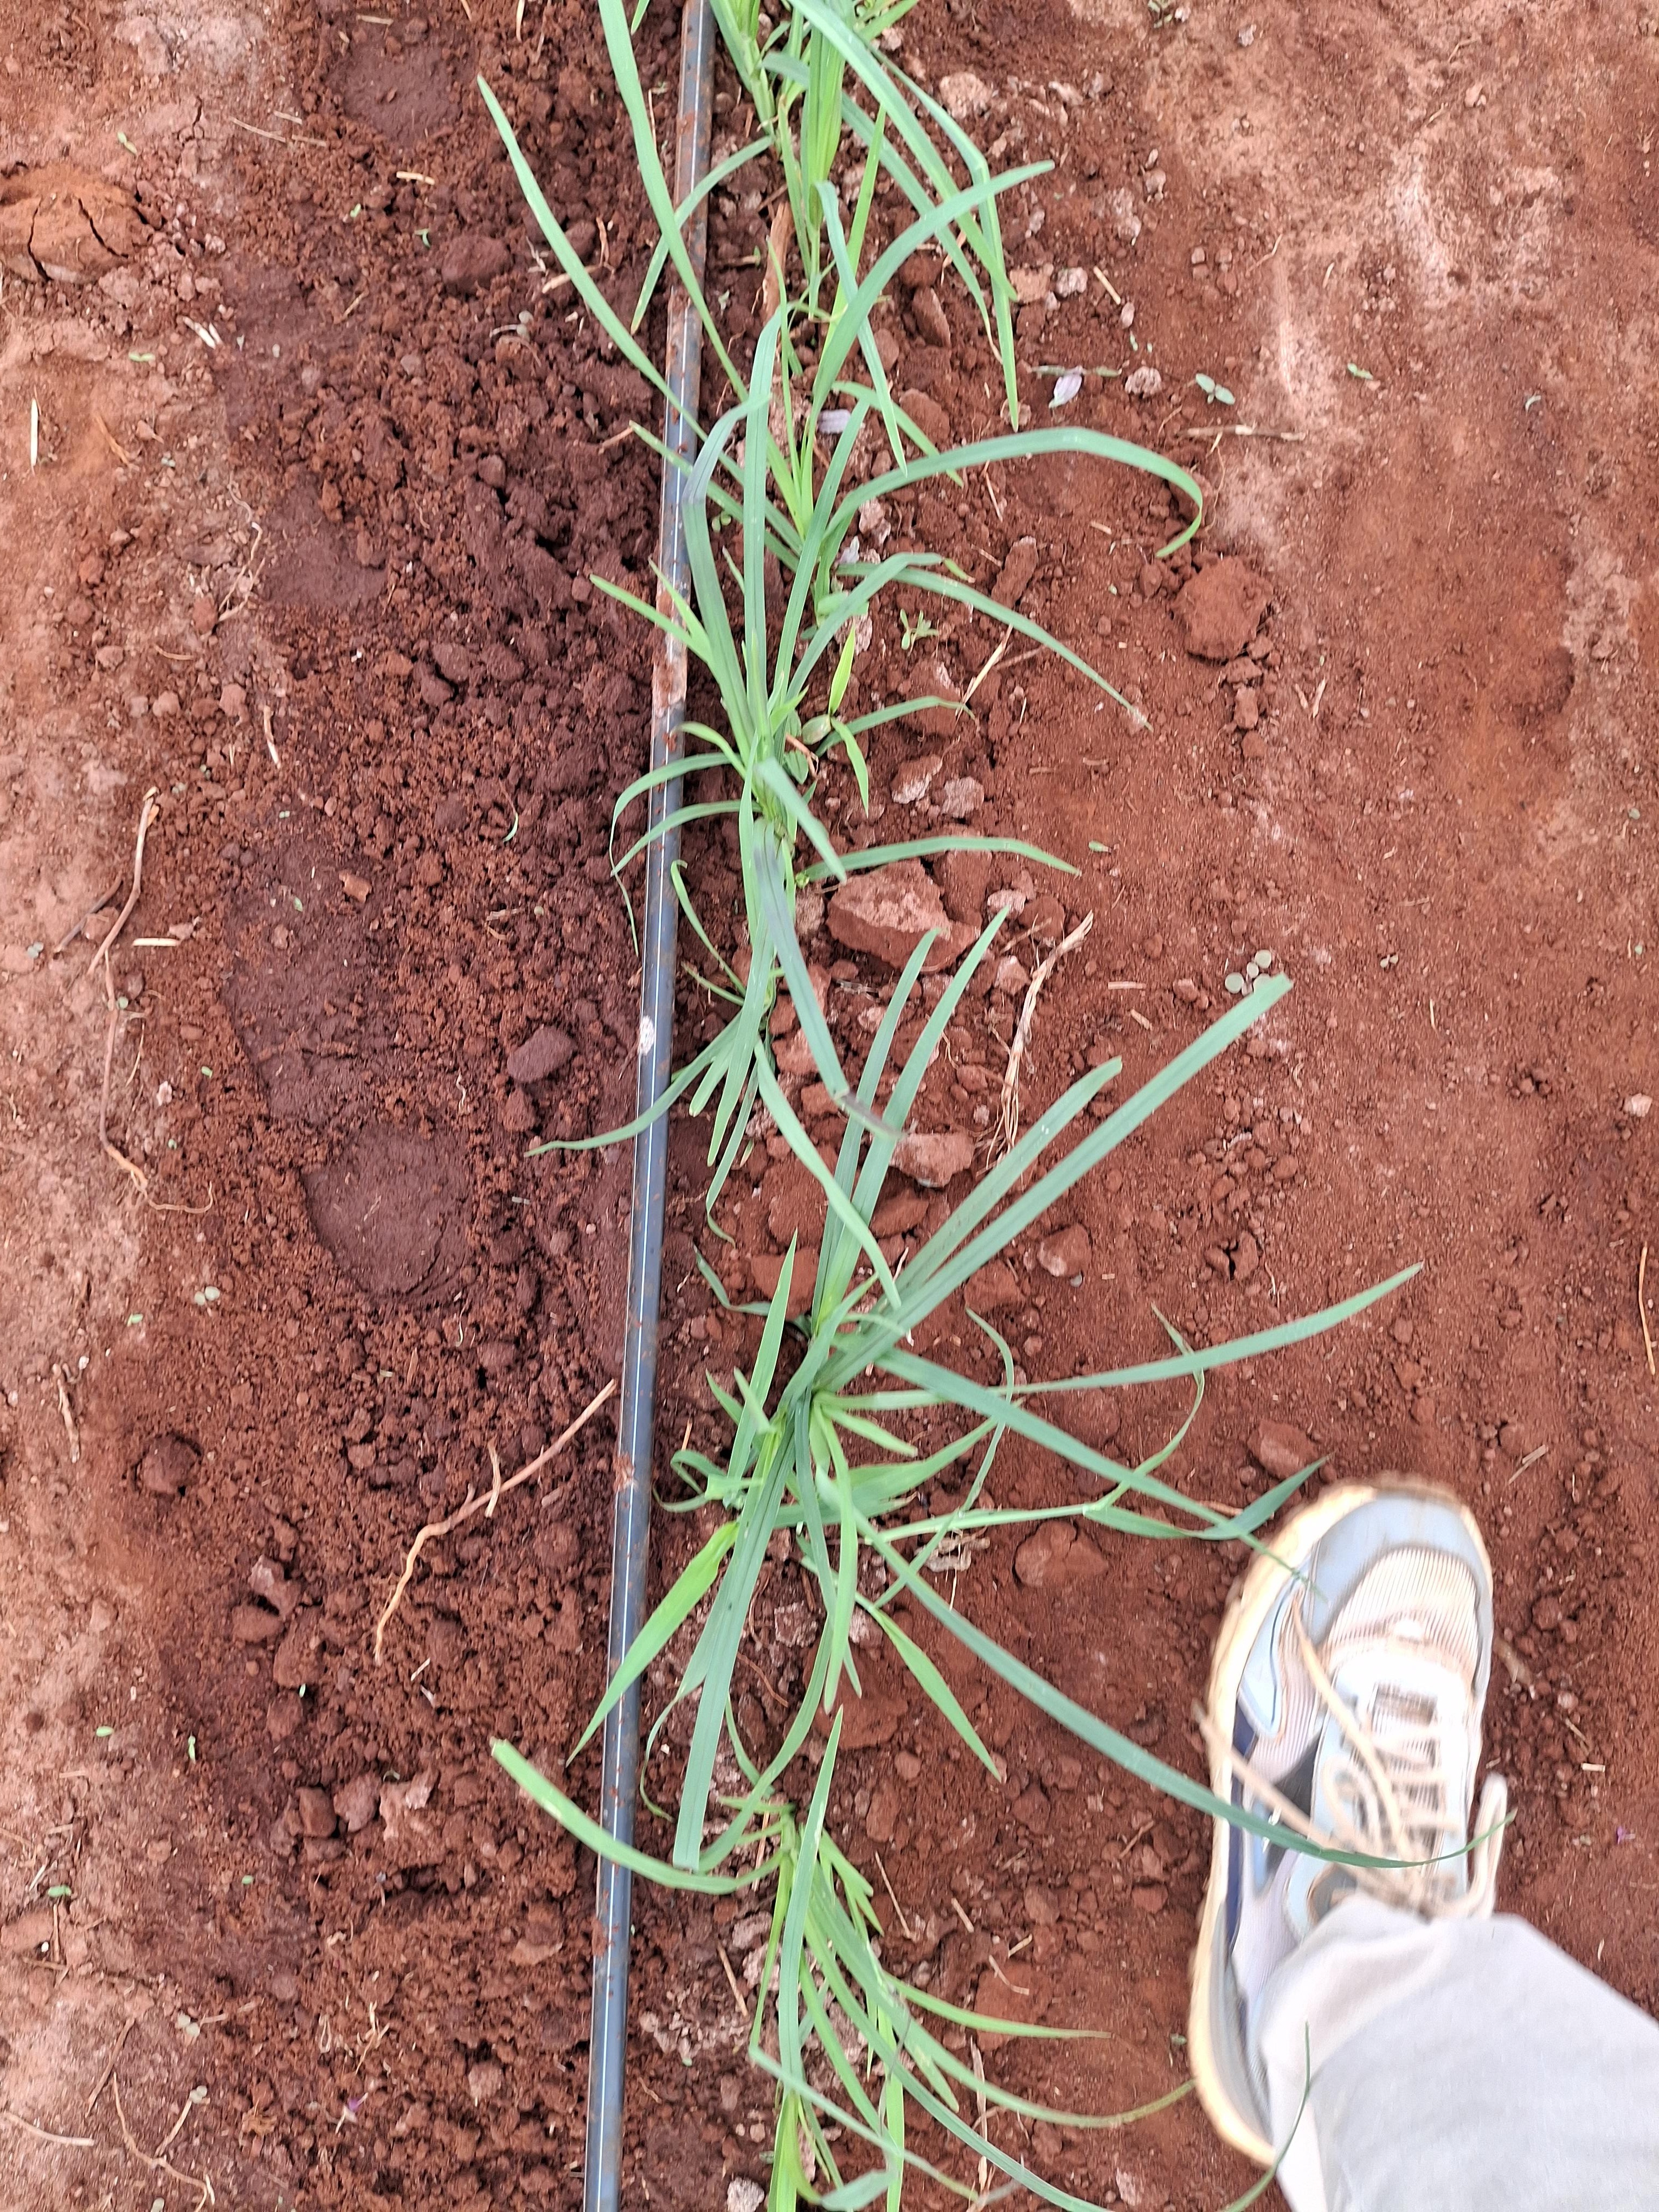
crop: finger millet
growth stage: vegetative
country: Kenya
